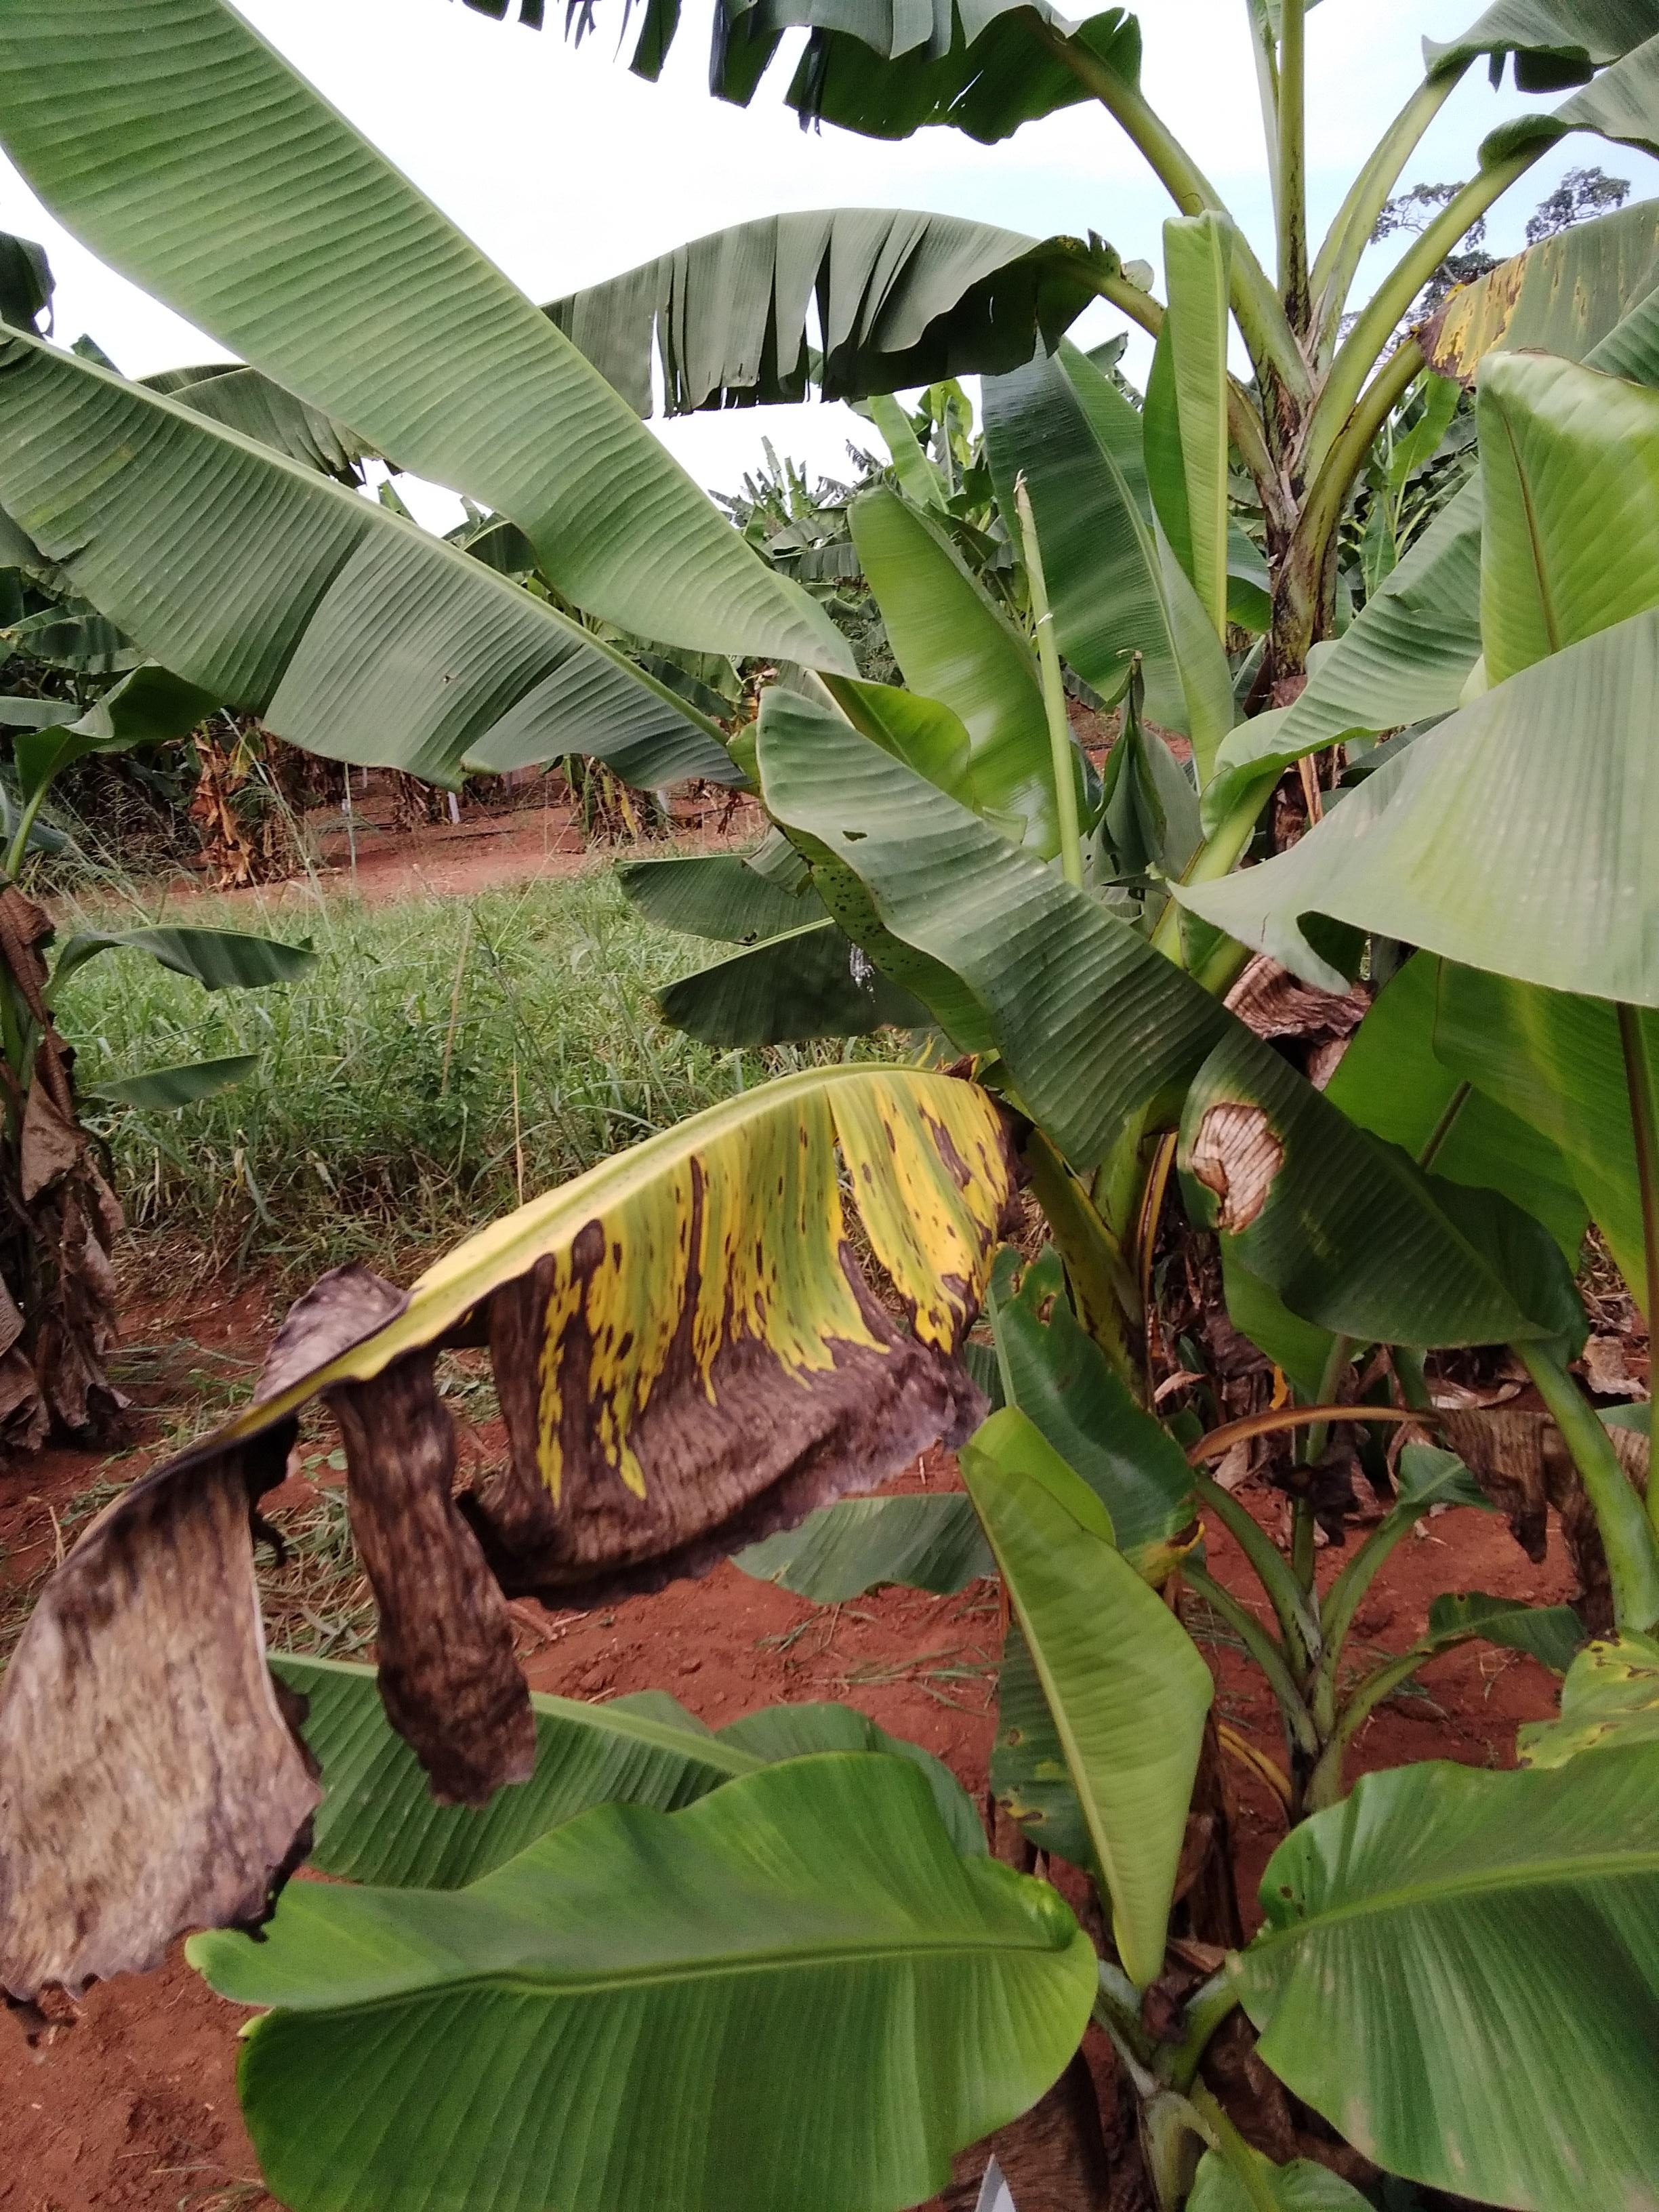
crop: banana
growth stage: vegetative
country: Uganda
